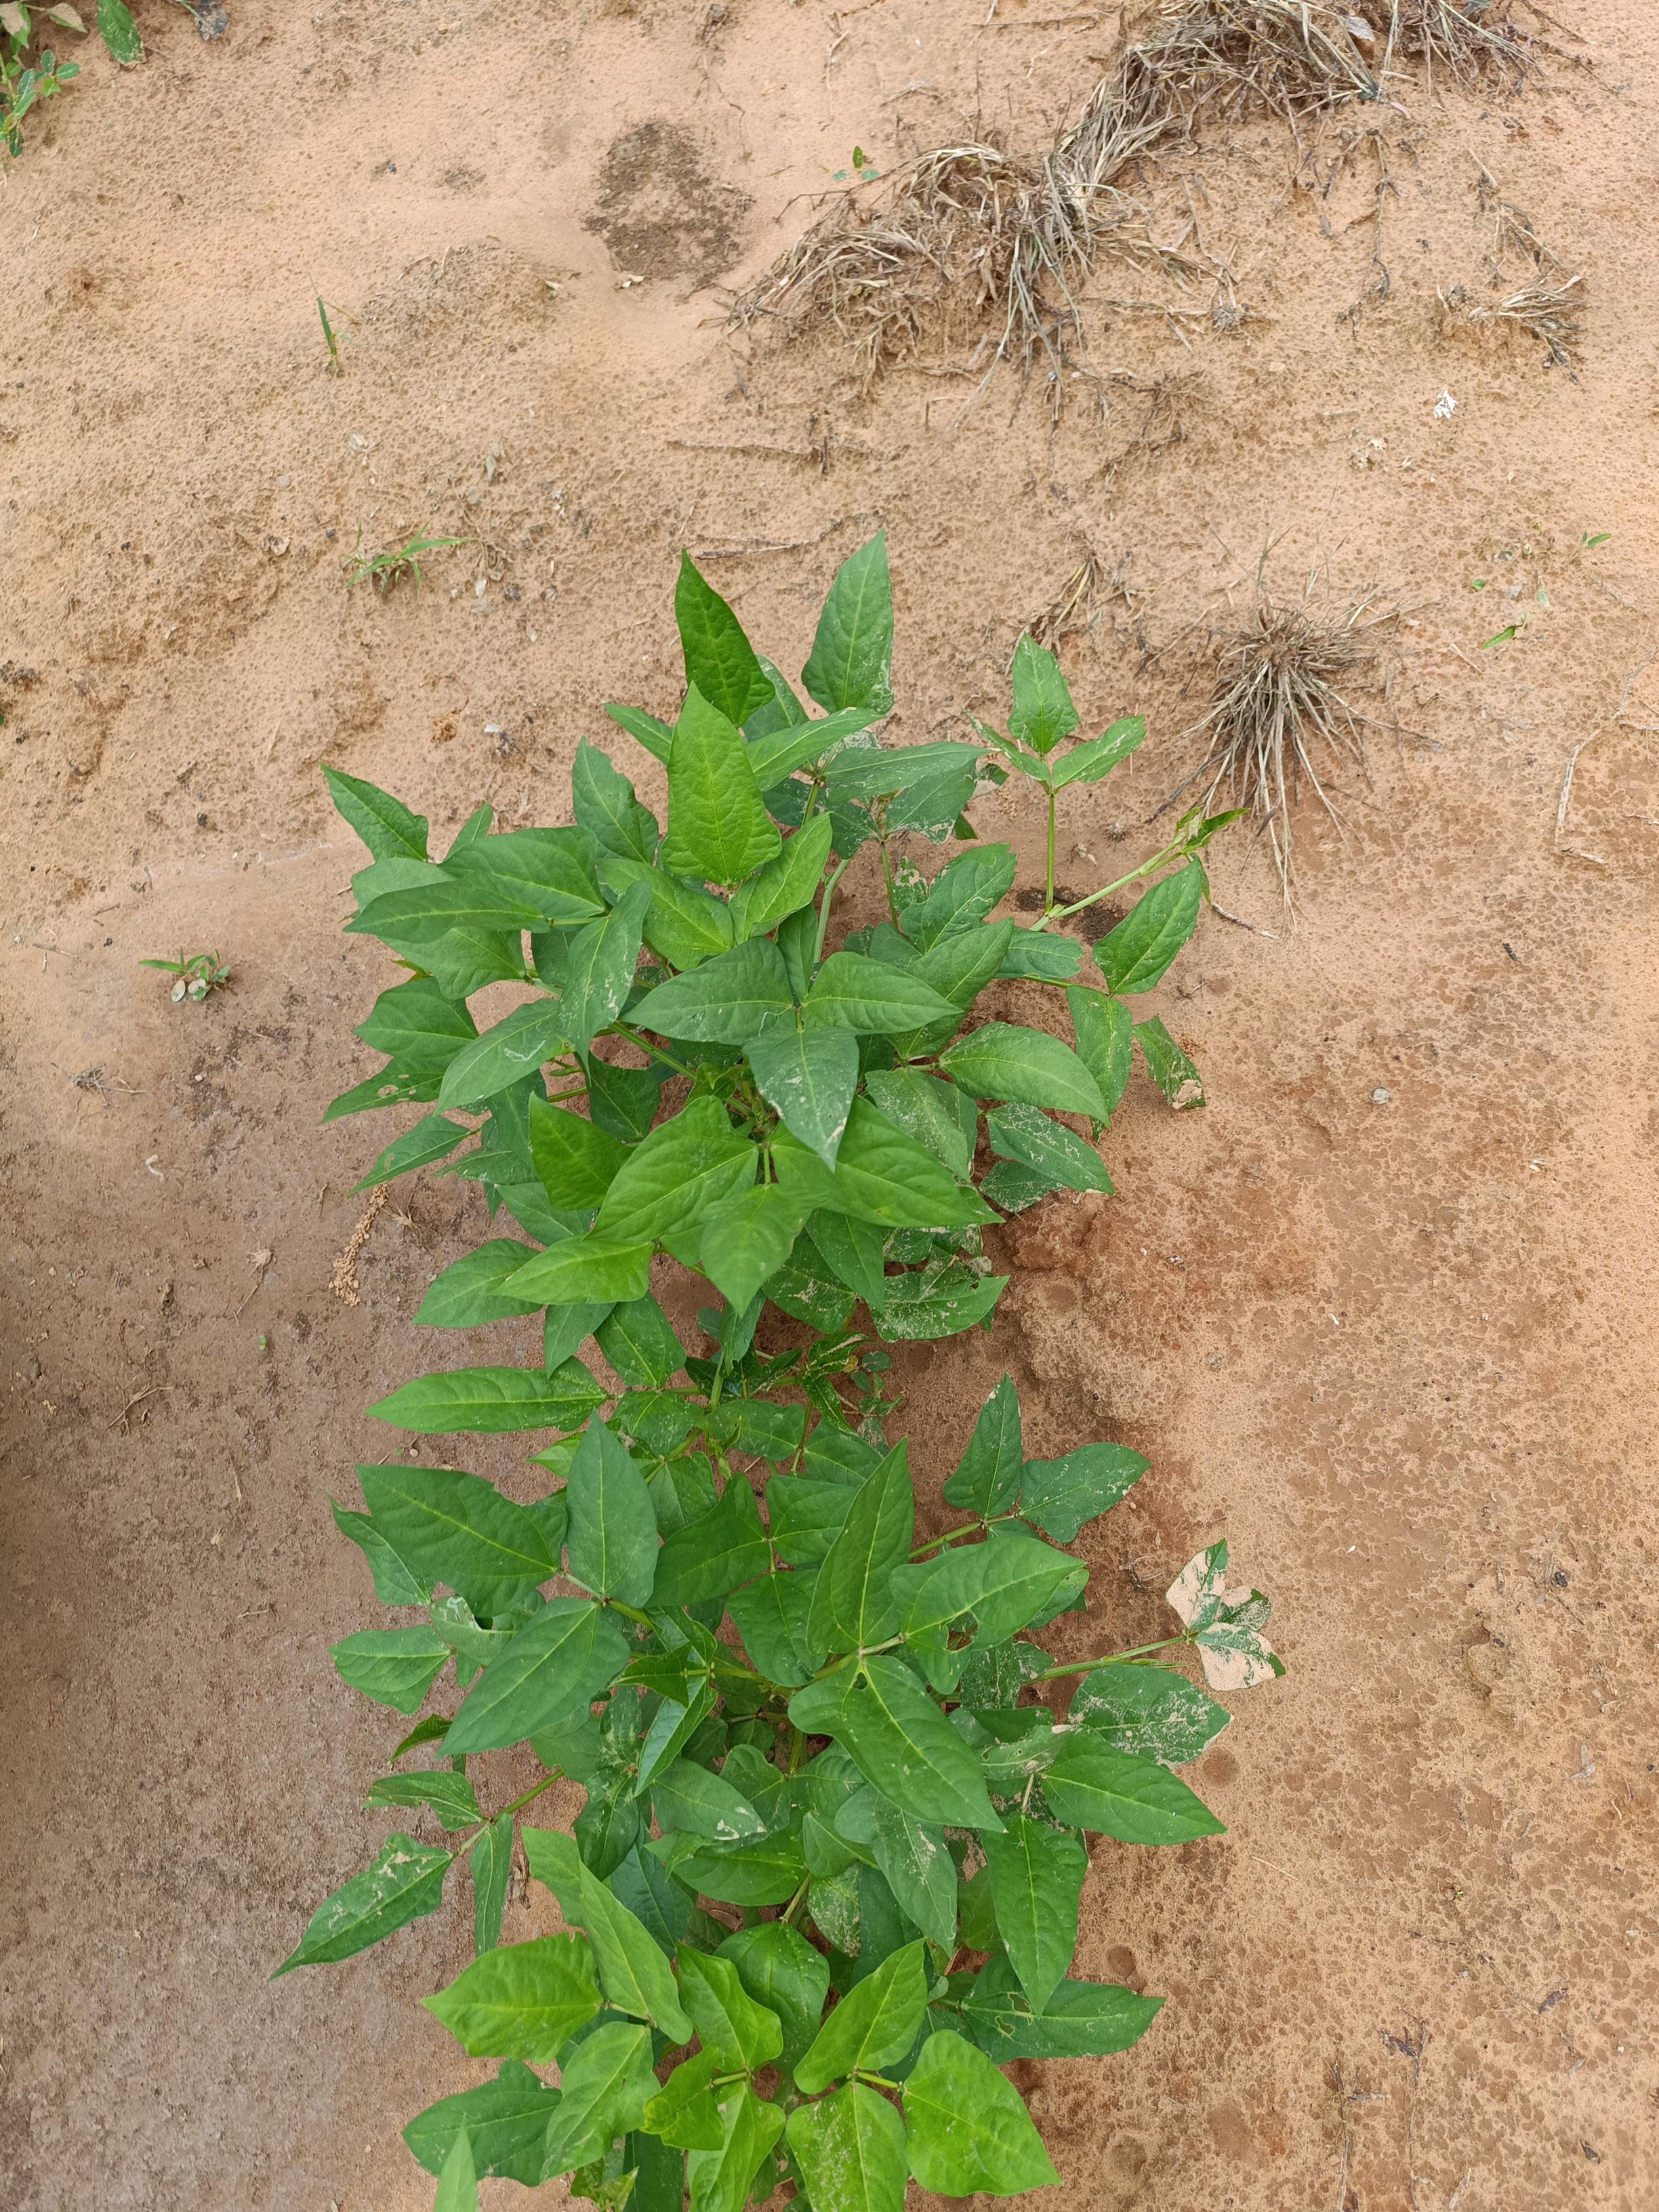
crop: cowpea
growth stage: emergence
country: Nigeria
